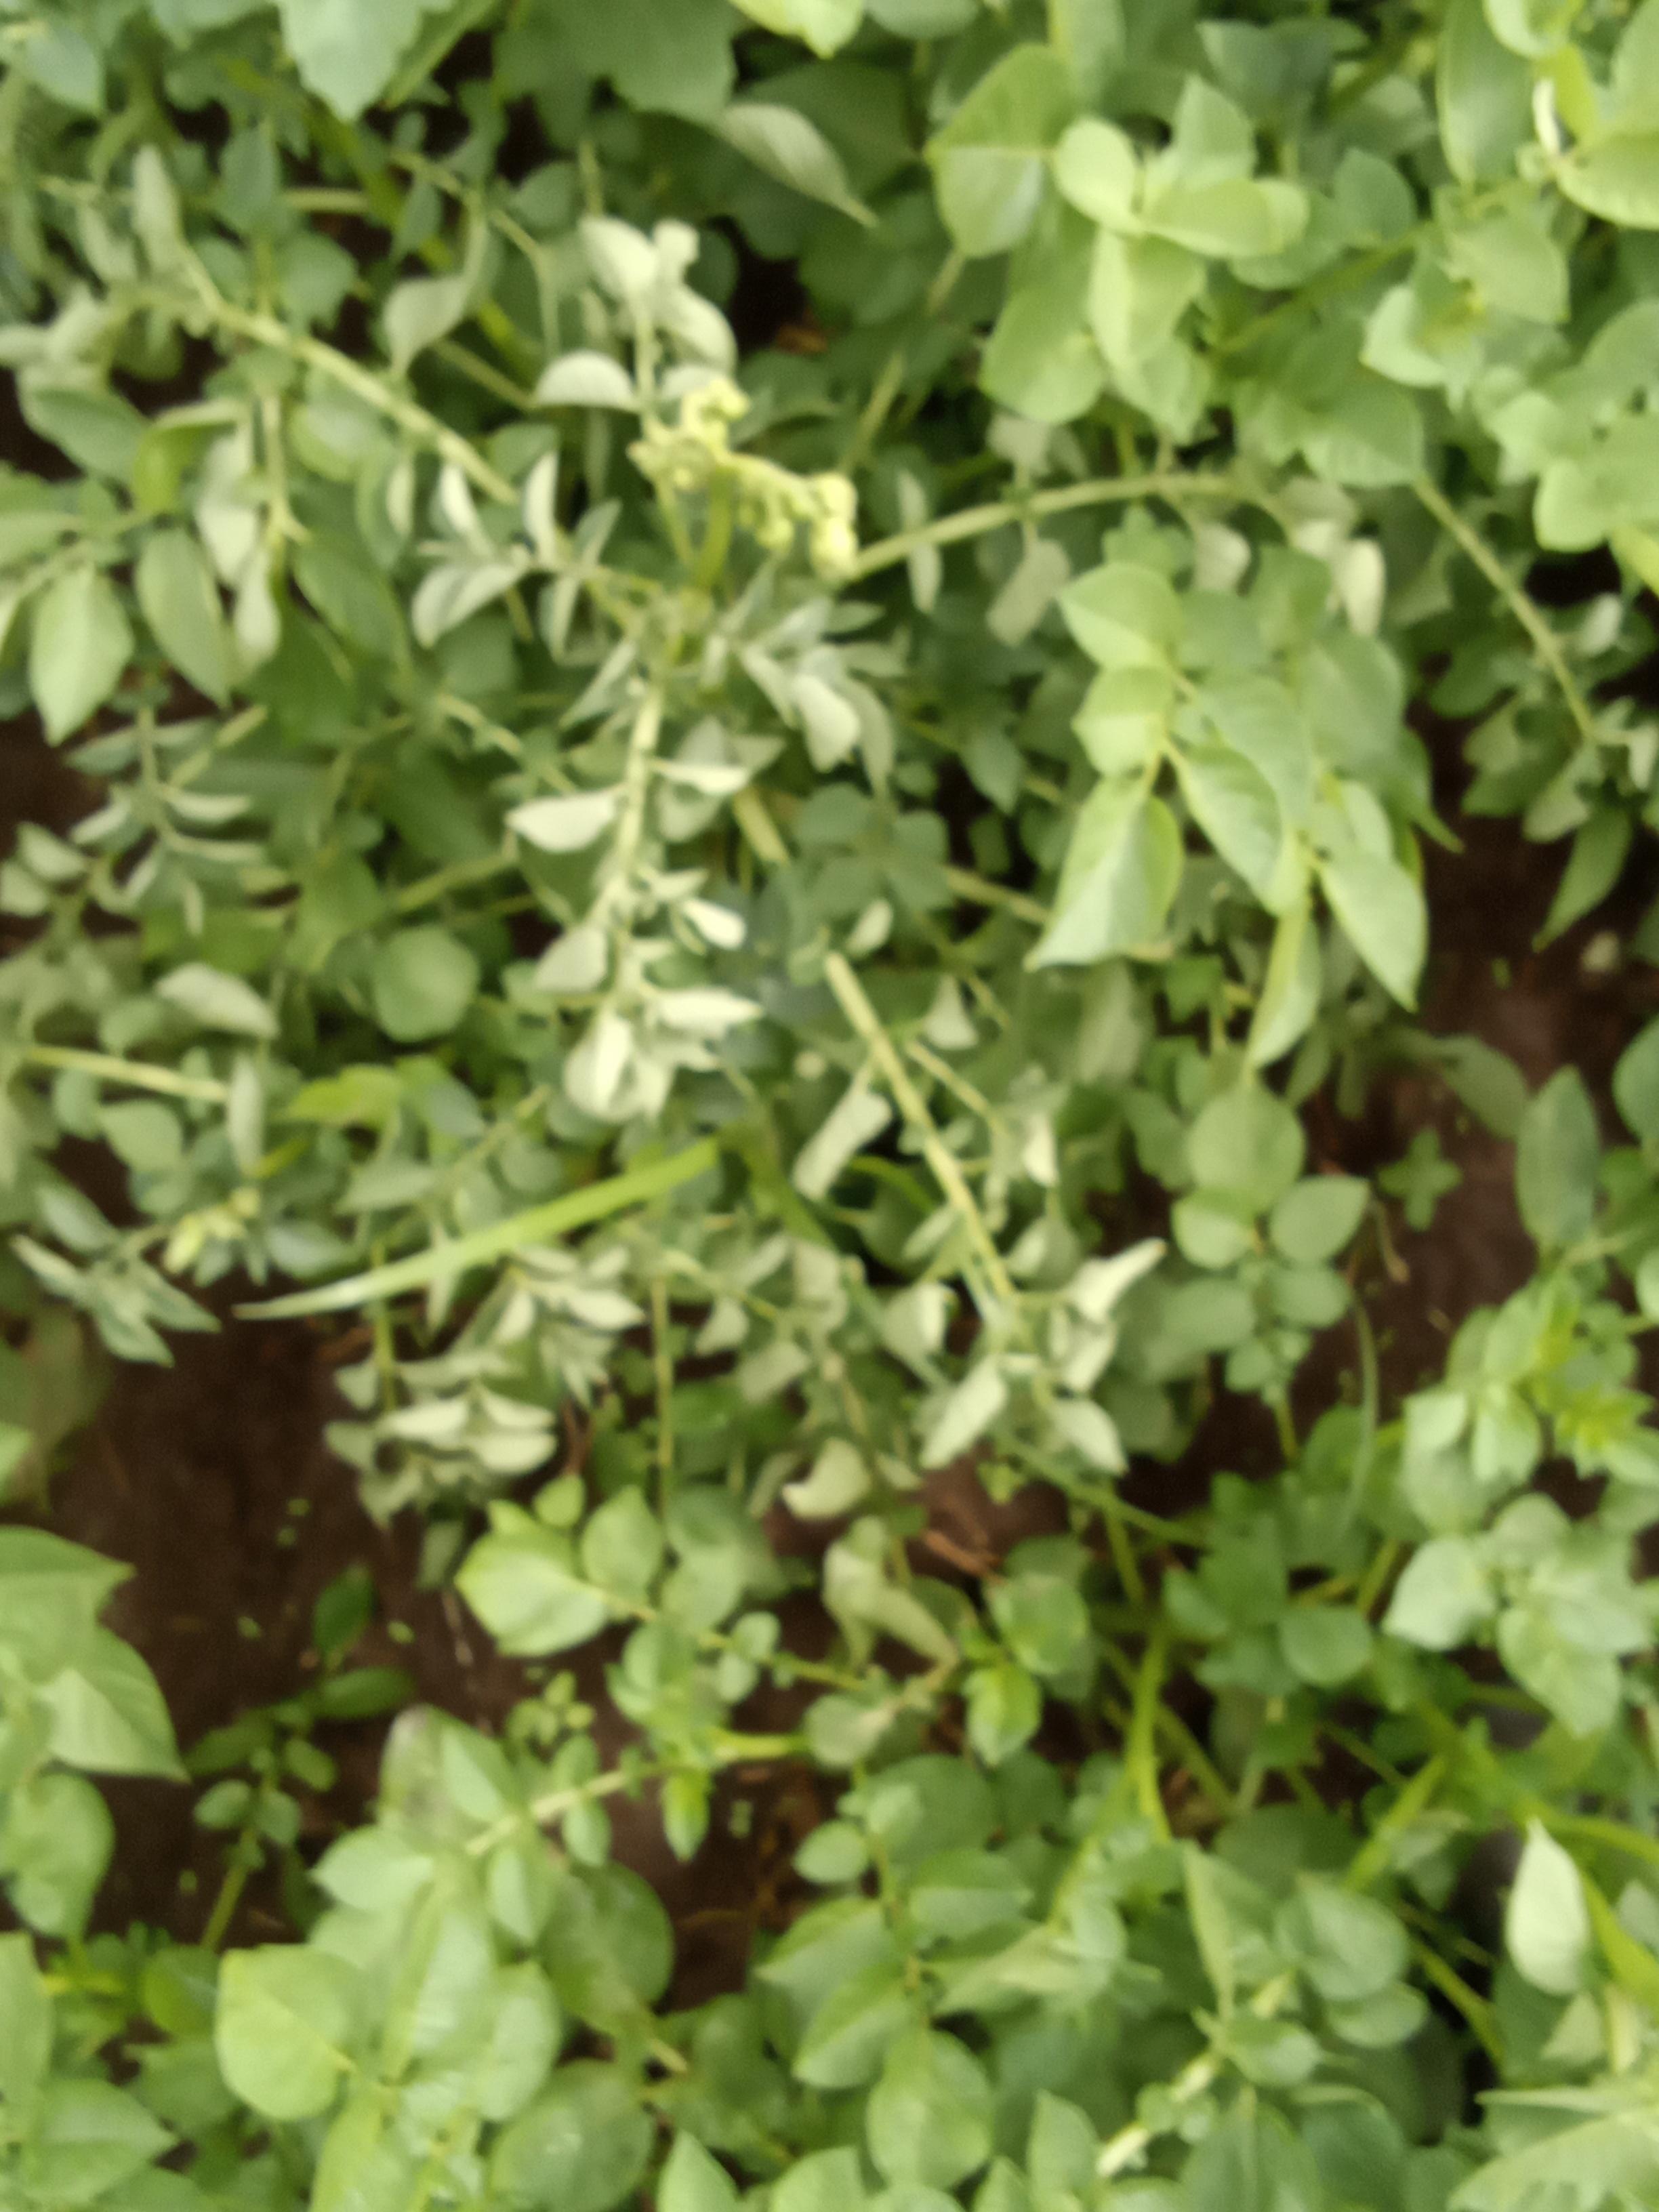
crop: potato
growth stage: flowering
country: Kenya
